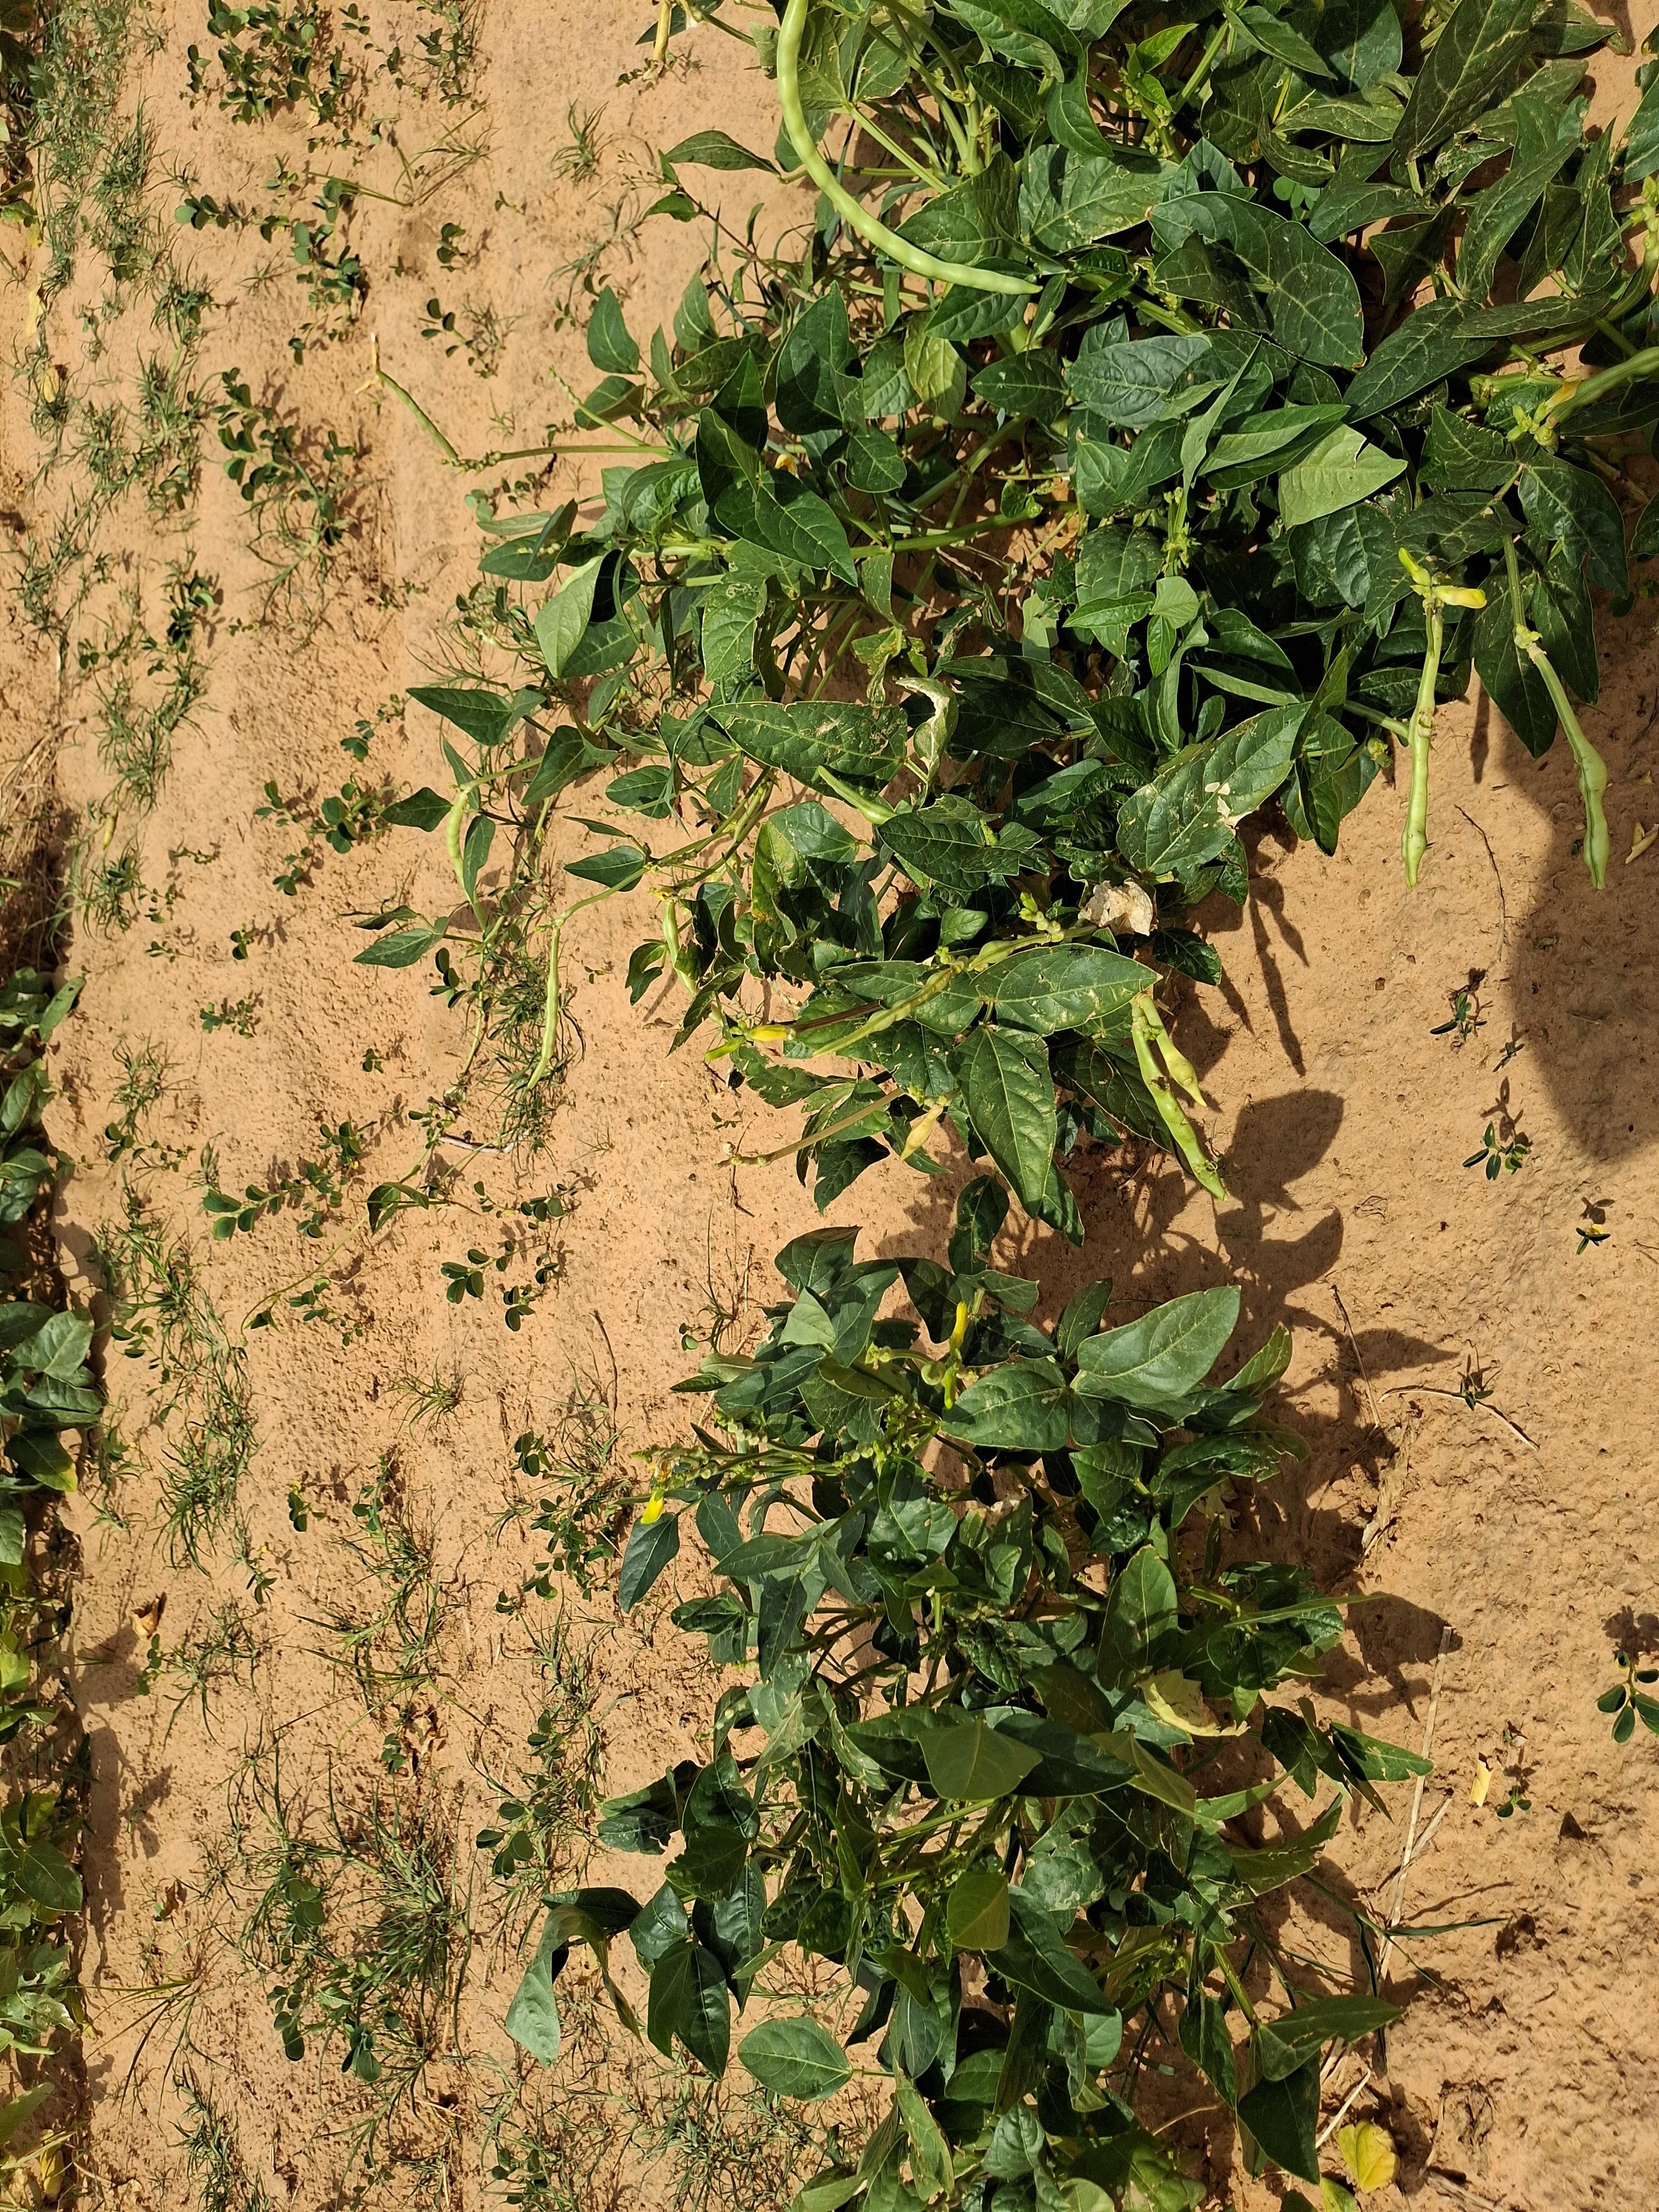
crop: cowpea
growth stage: harvest maturity
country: Nigeria
